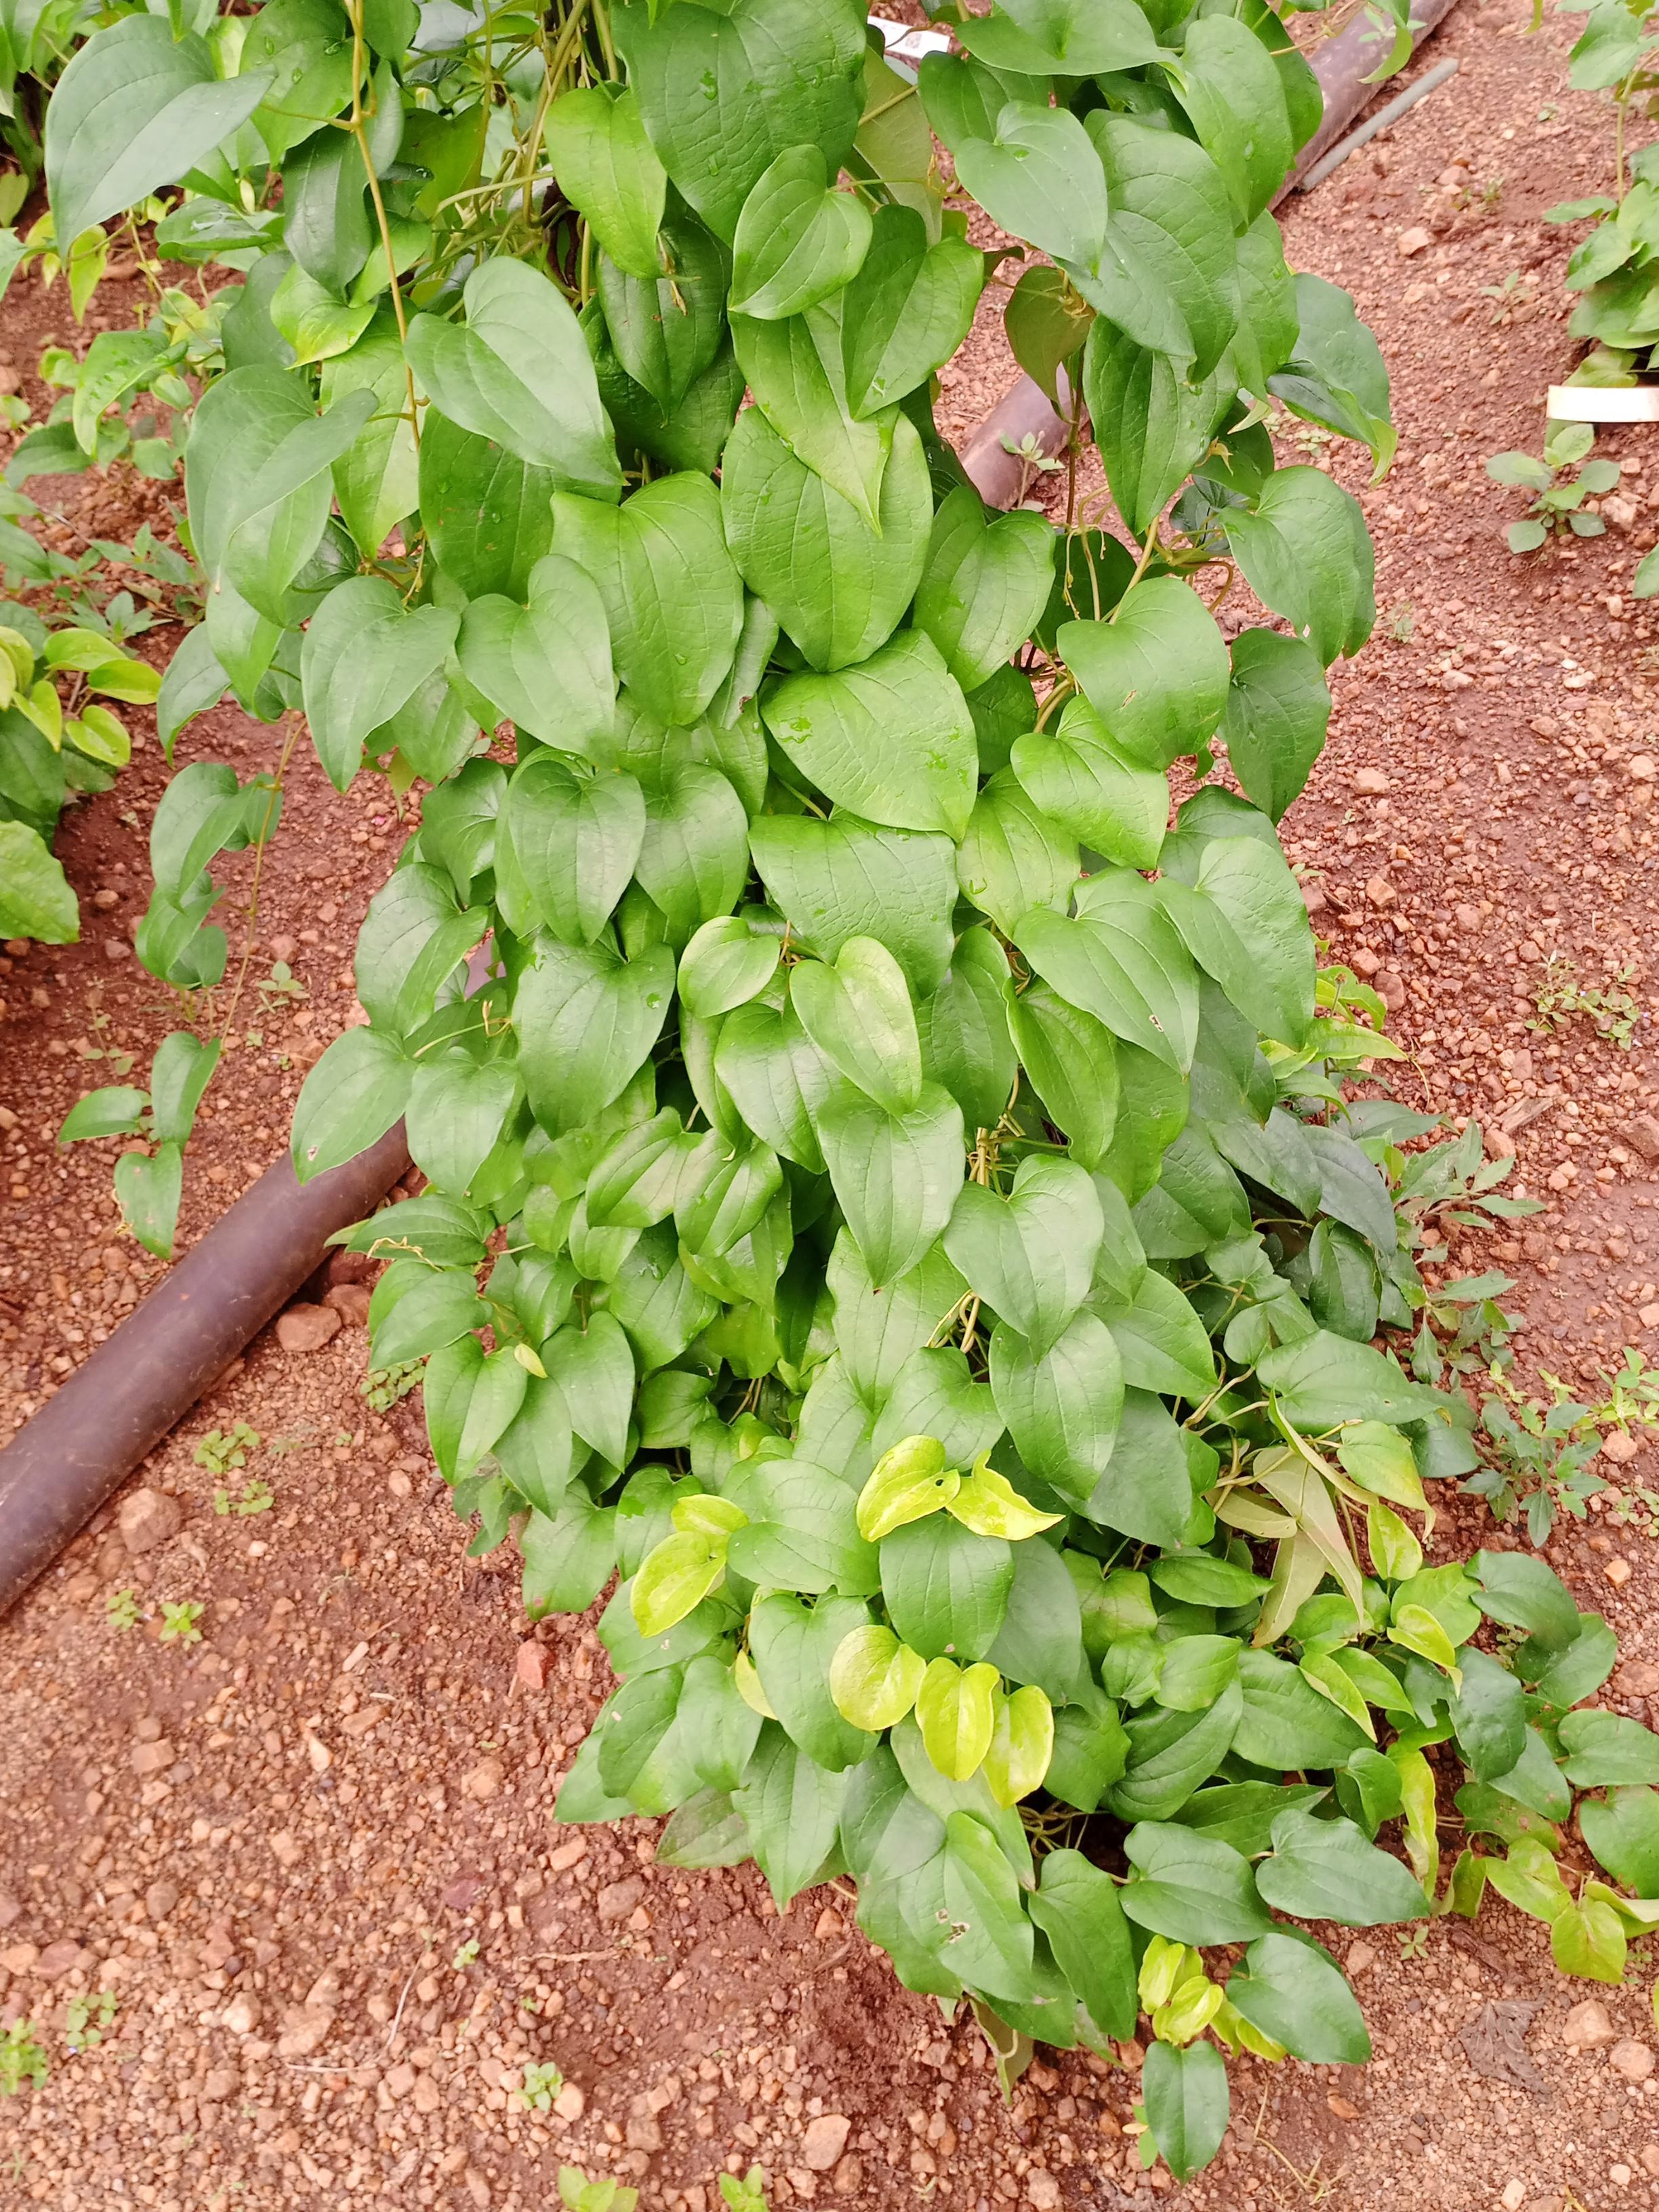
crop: yam
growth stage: vegetative
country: Nigeria
